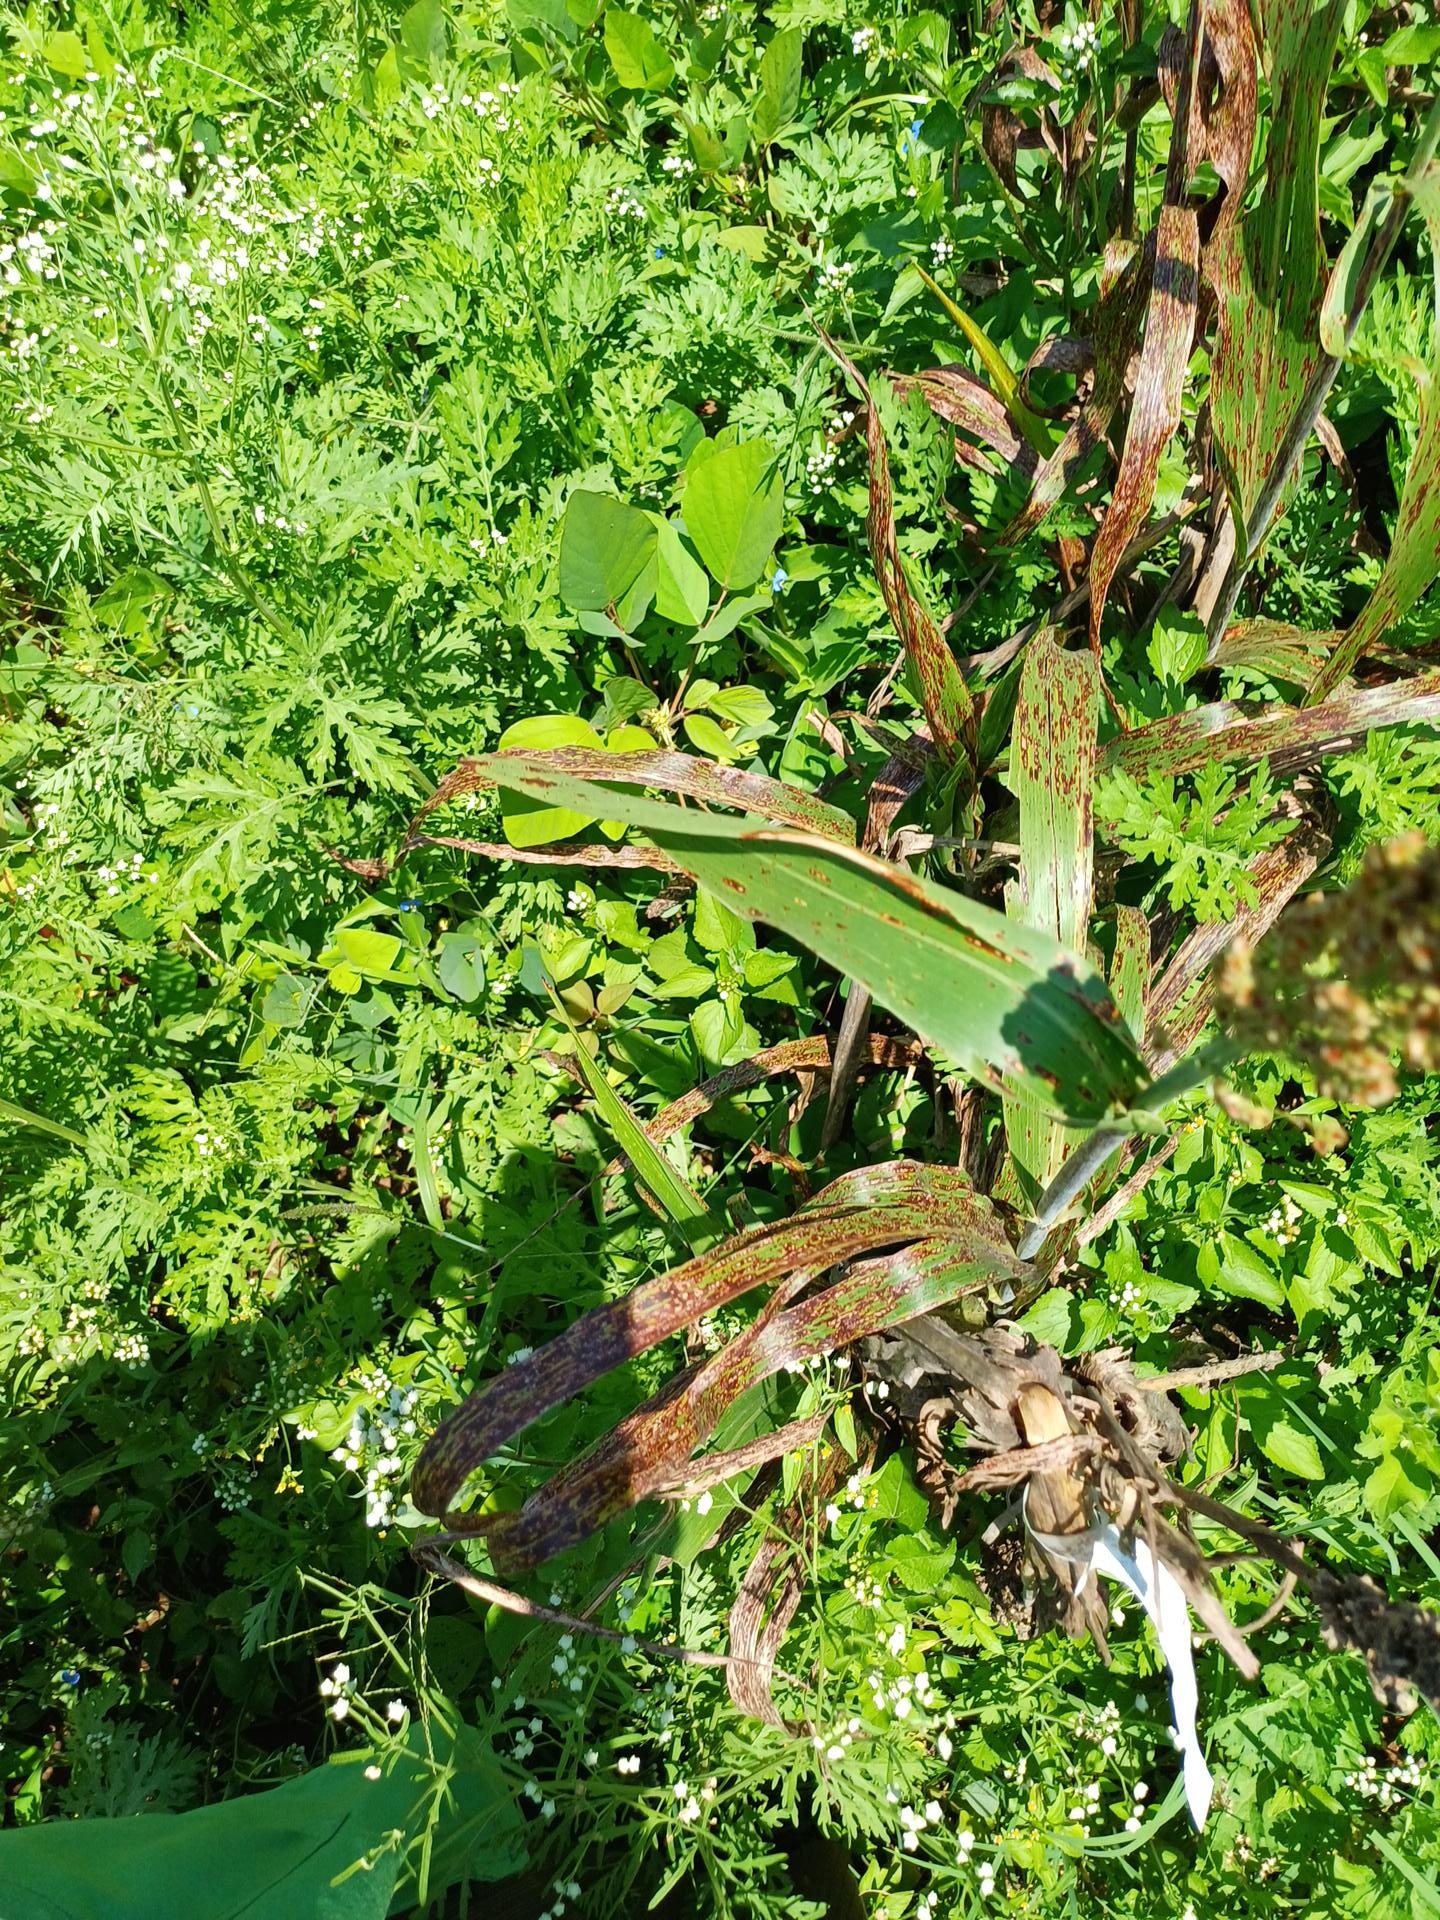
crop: sorghum
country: Kenya
